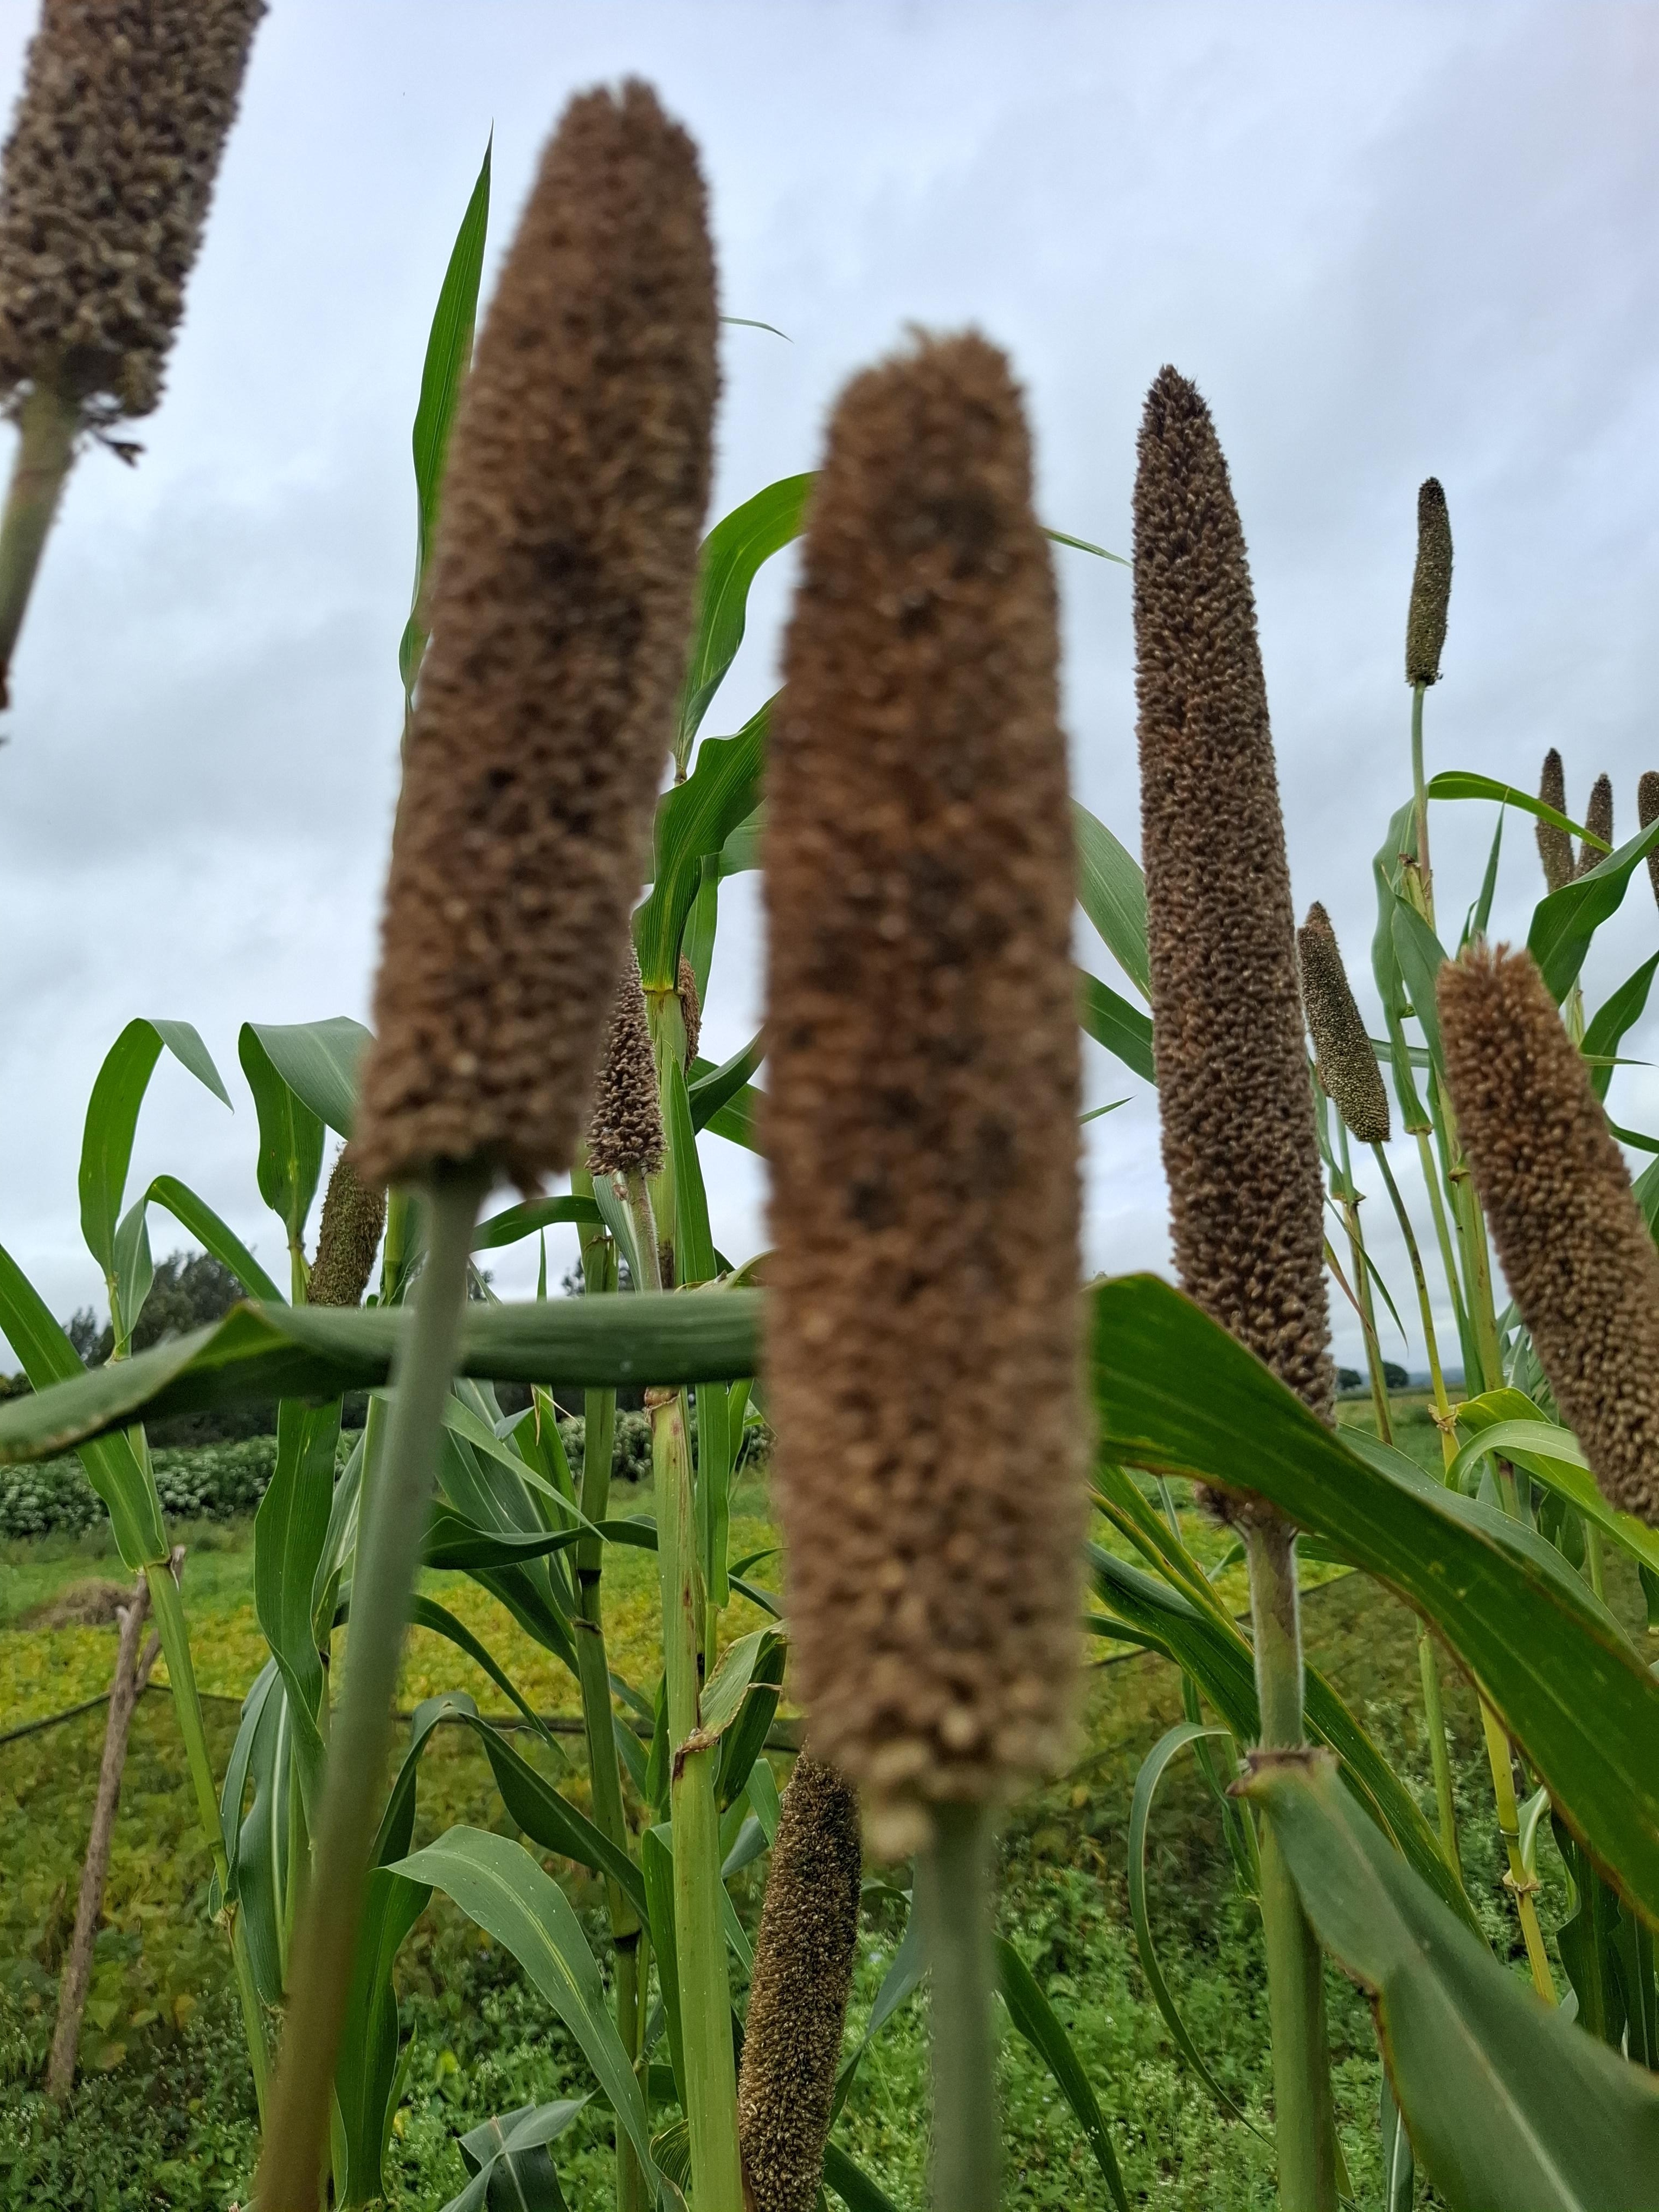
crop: sorghum
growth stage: harvest maturity
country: Tanzania
